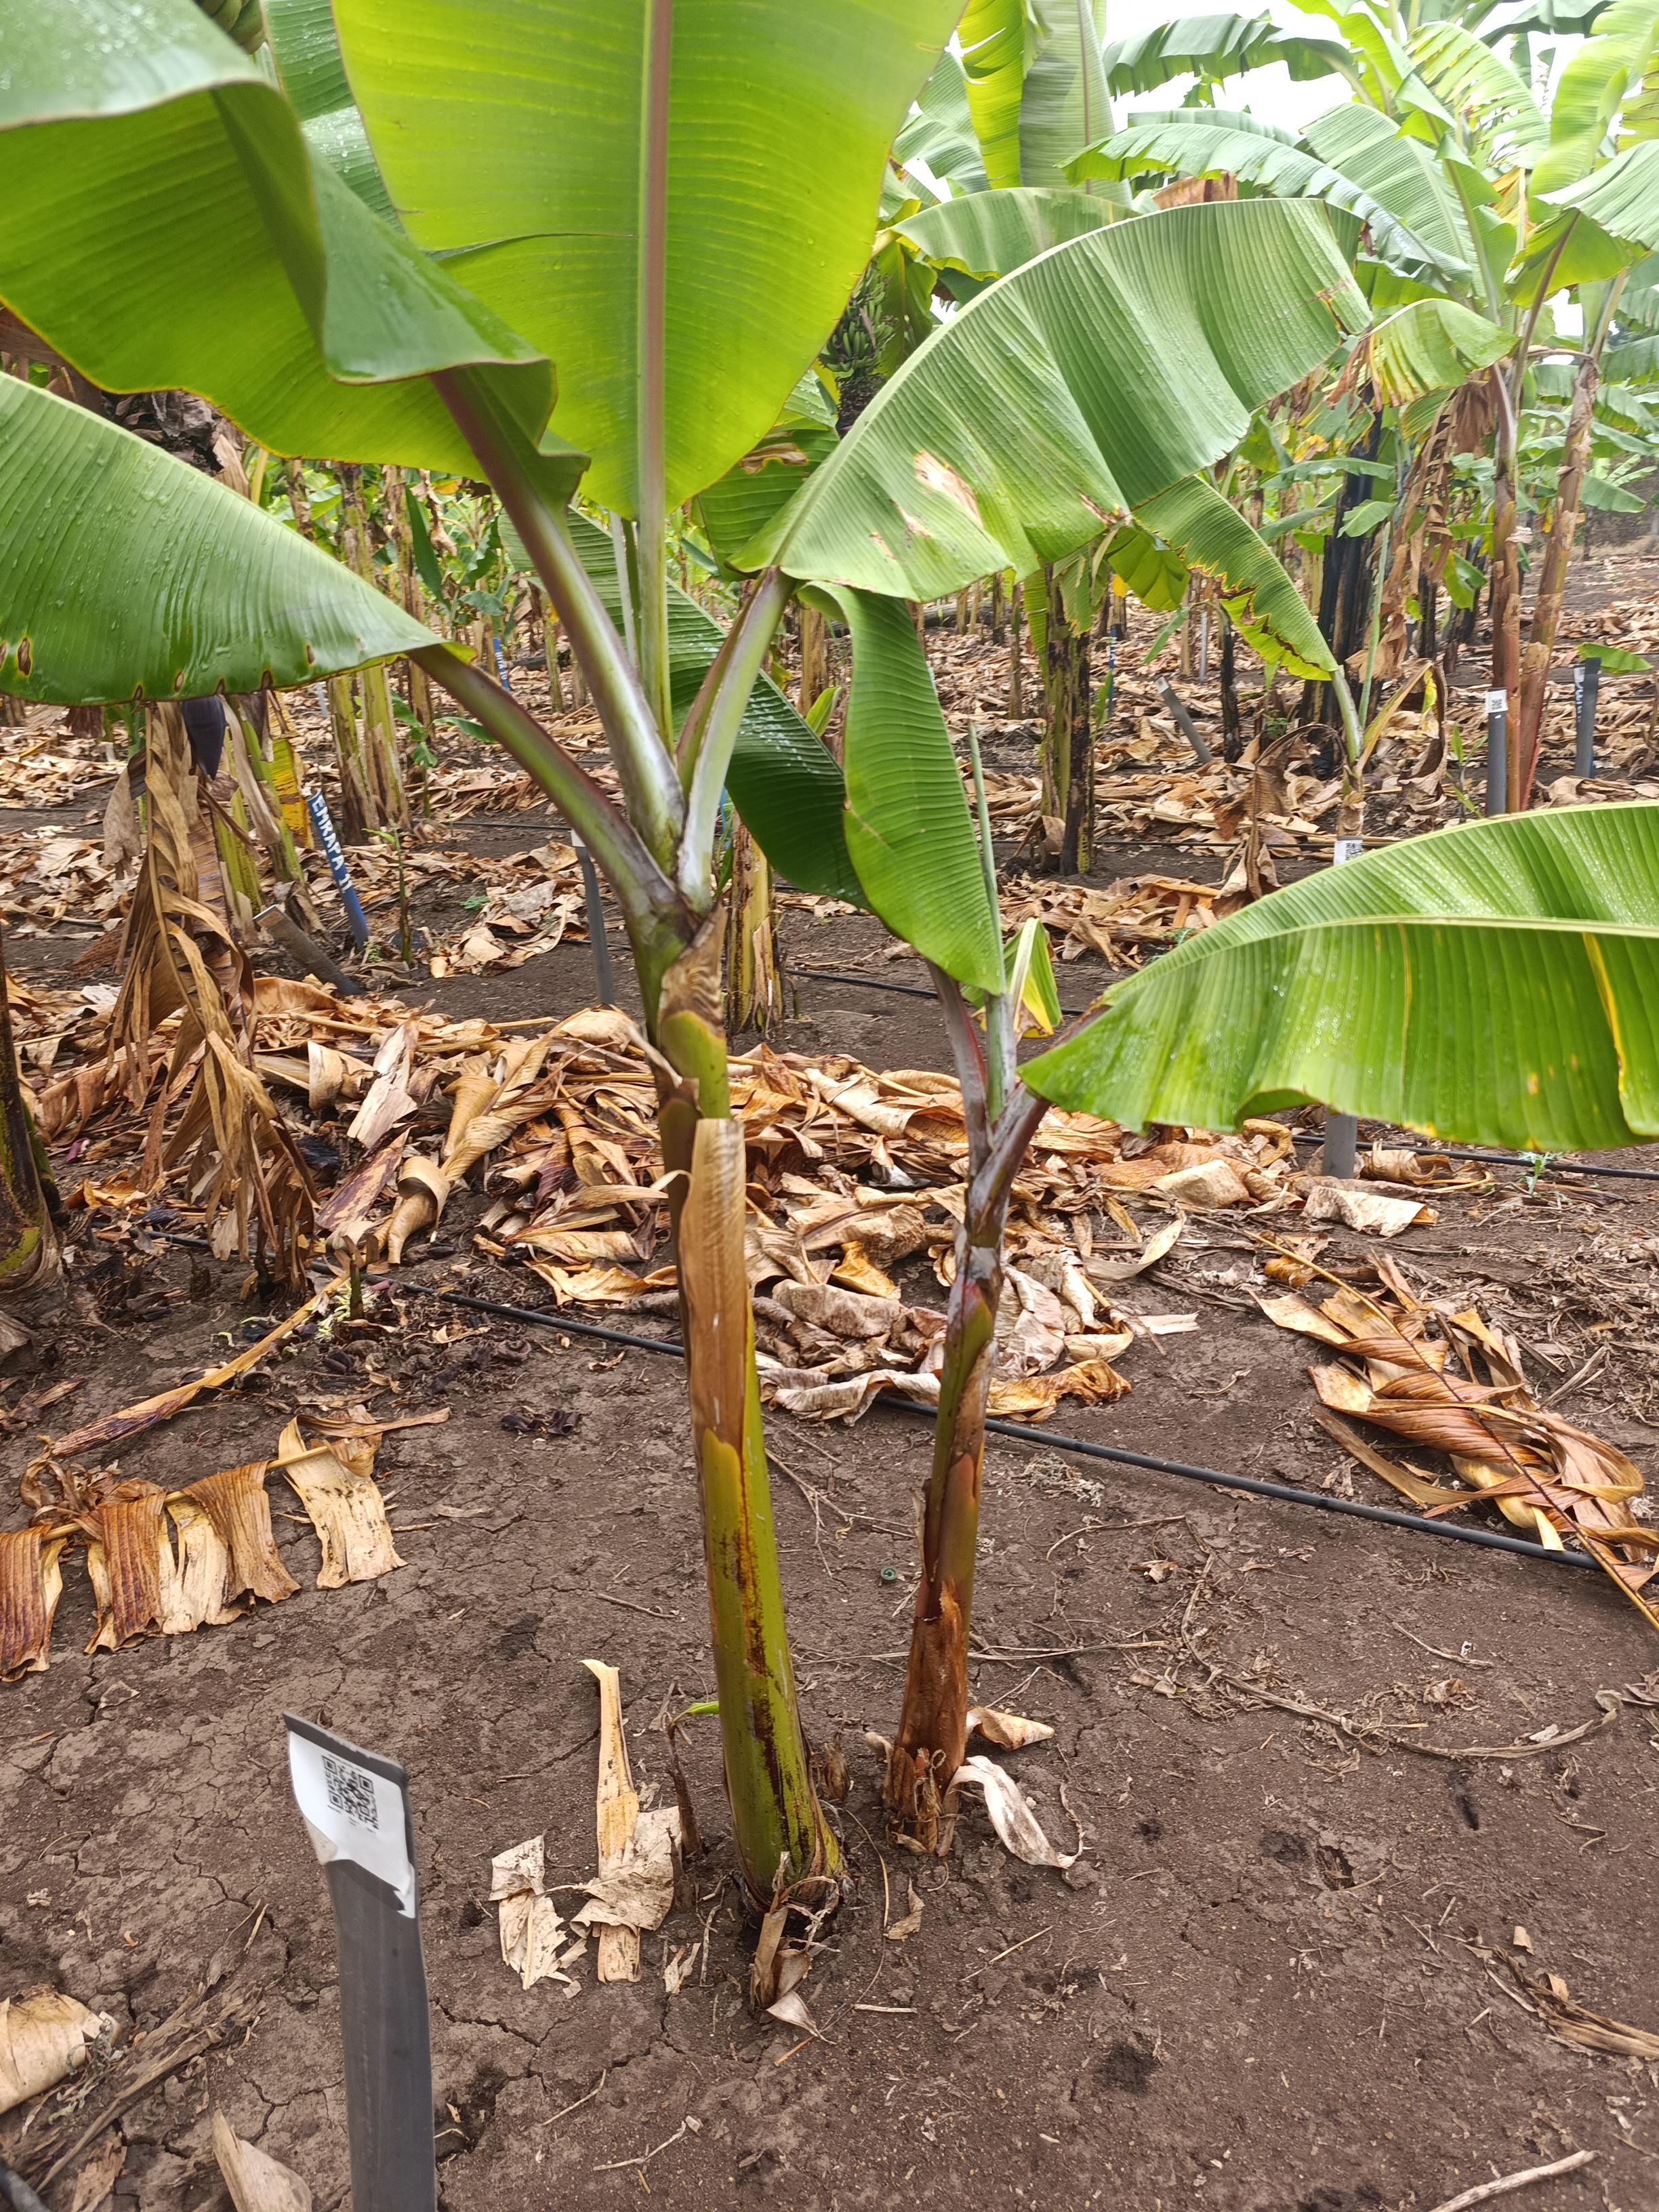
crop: banana
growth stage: vegetative
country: Tanzania
